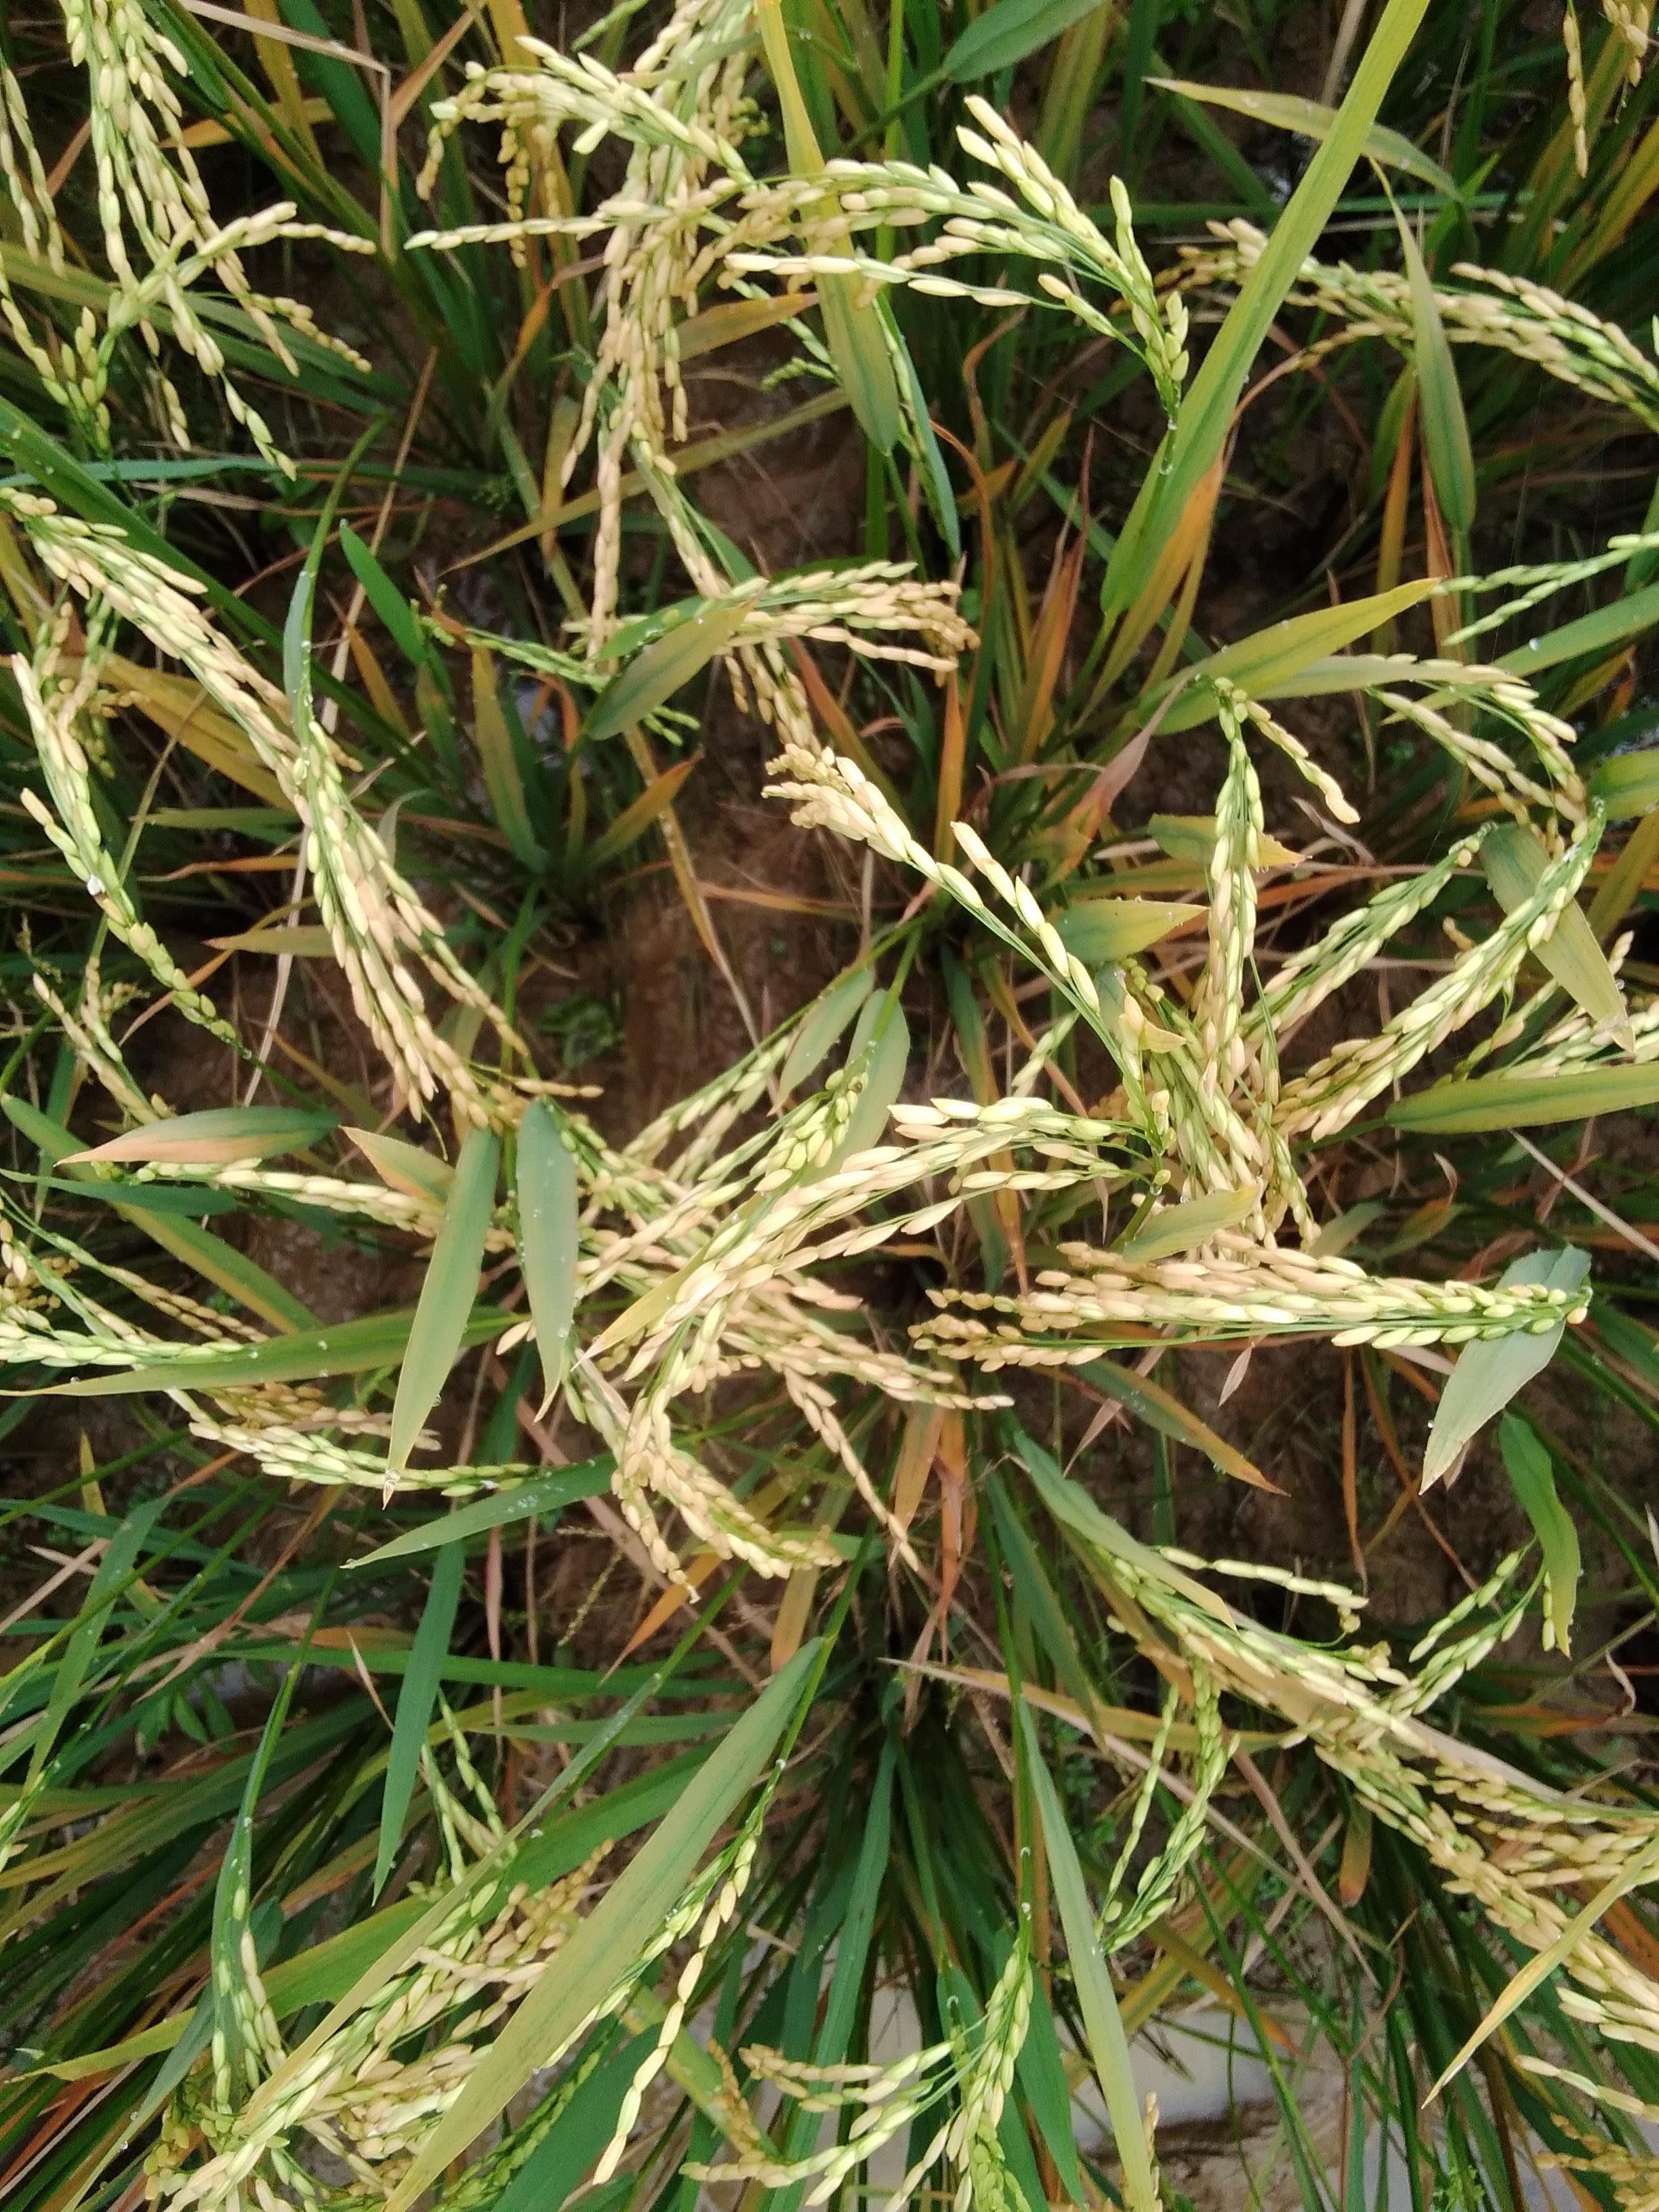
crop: rice
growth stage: ripening
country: Nigeria
